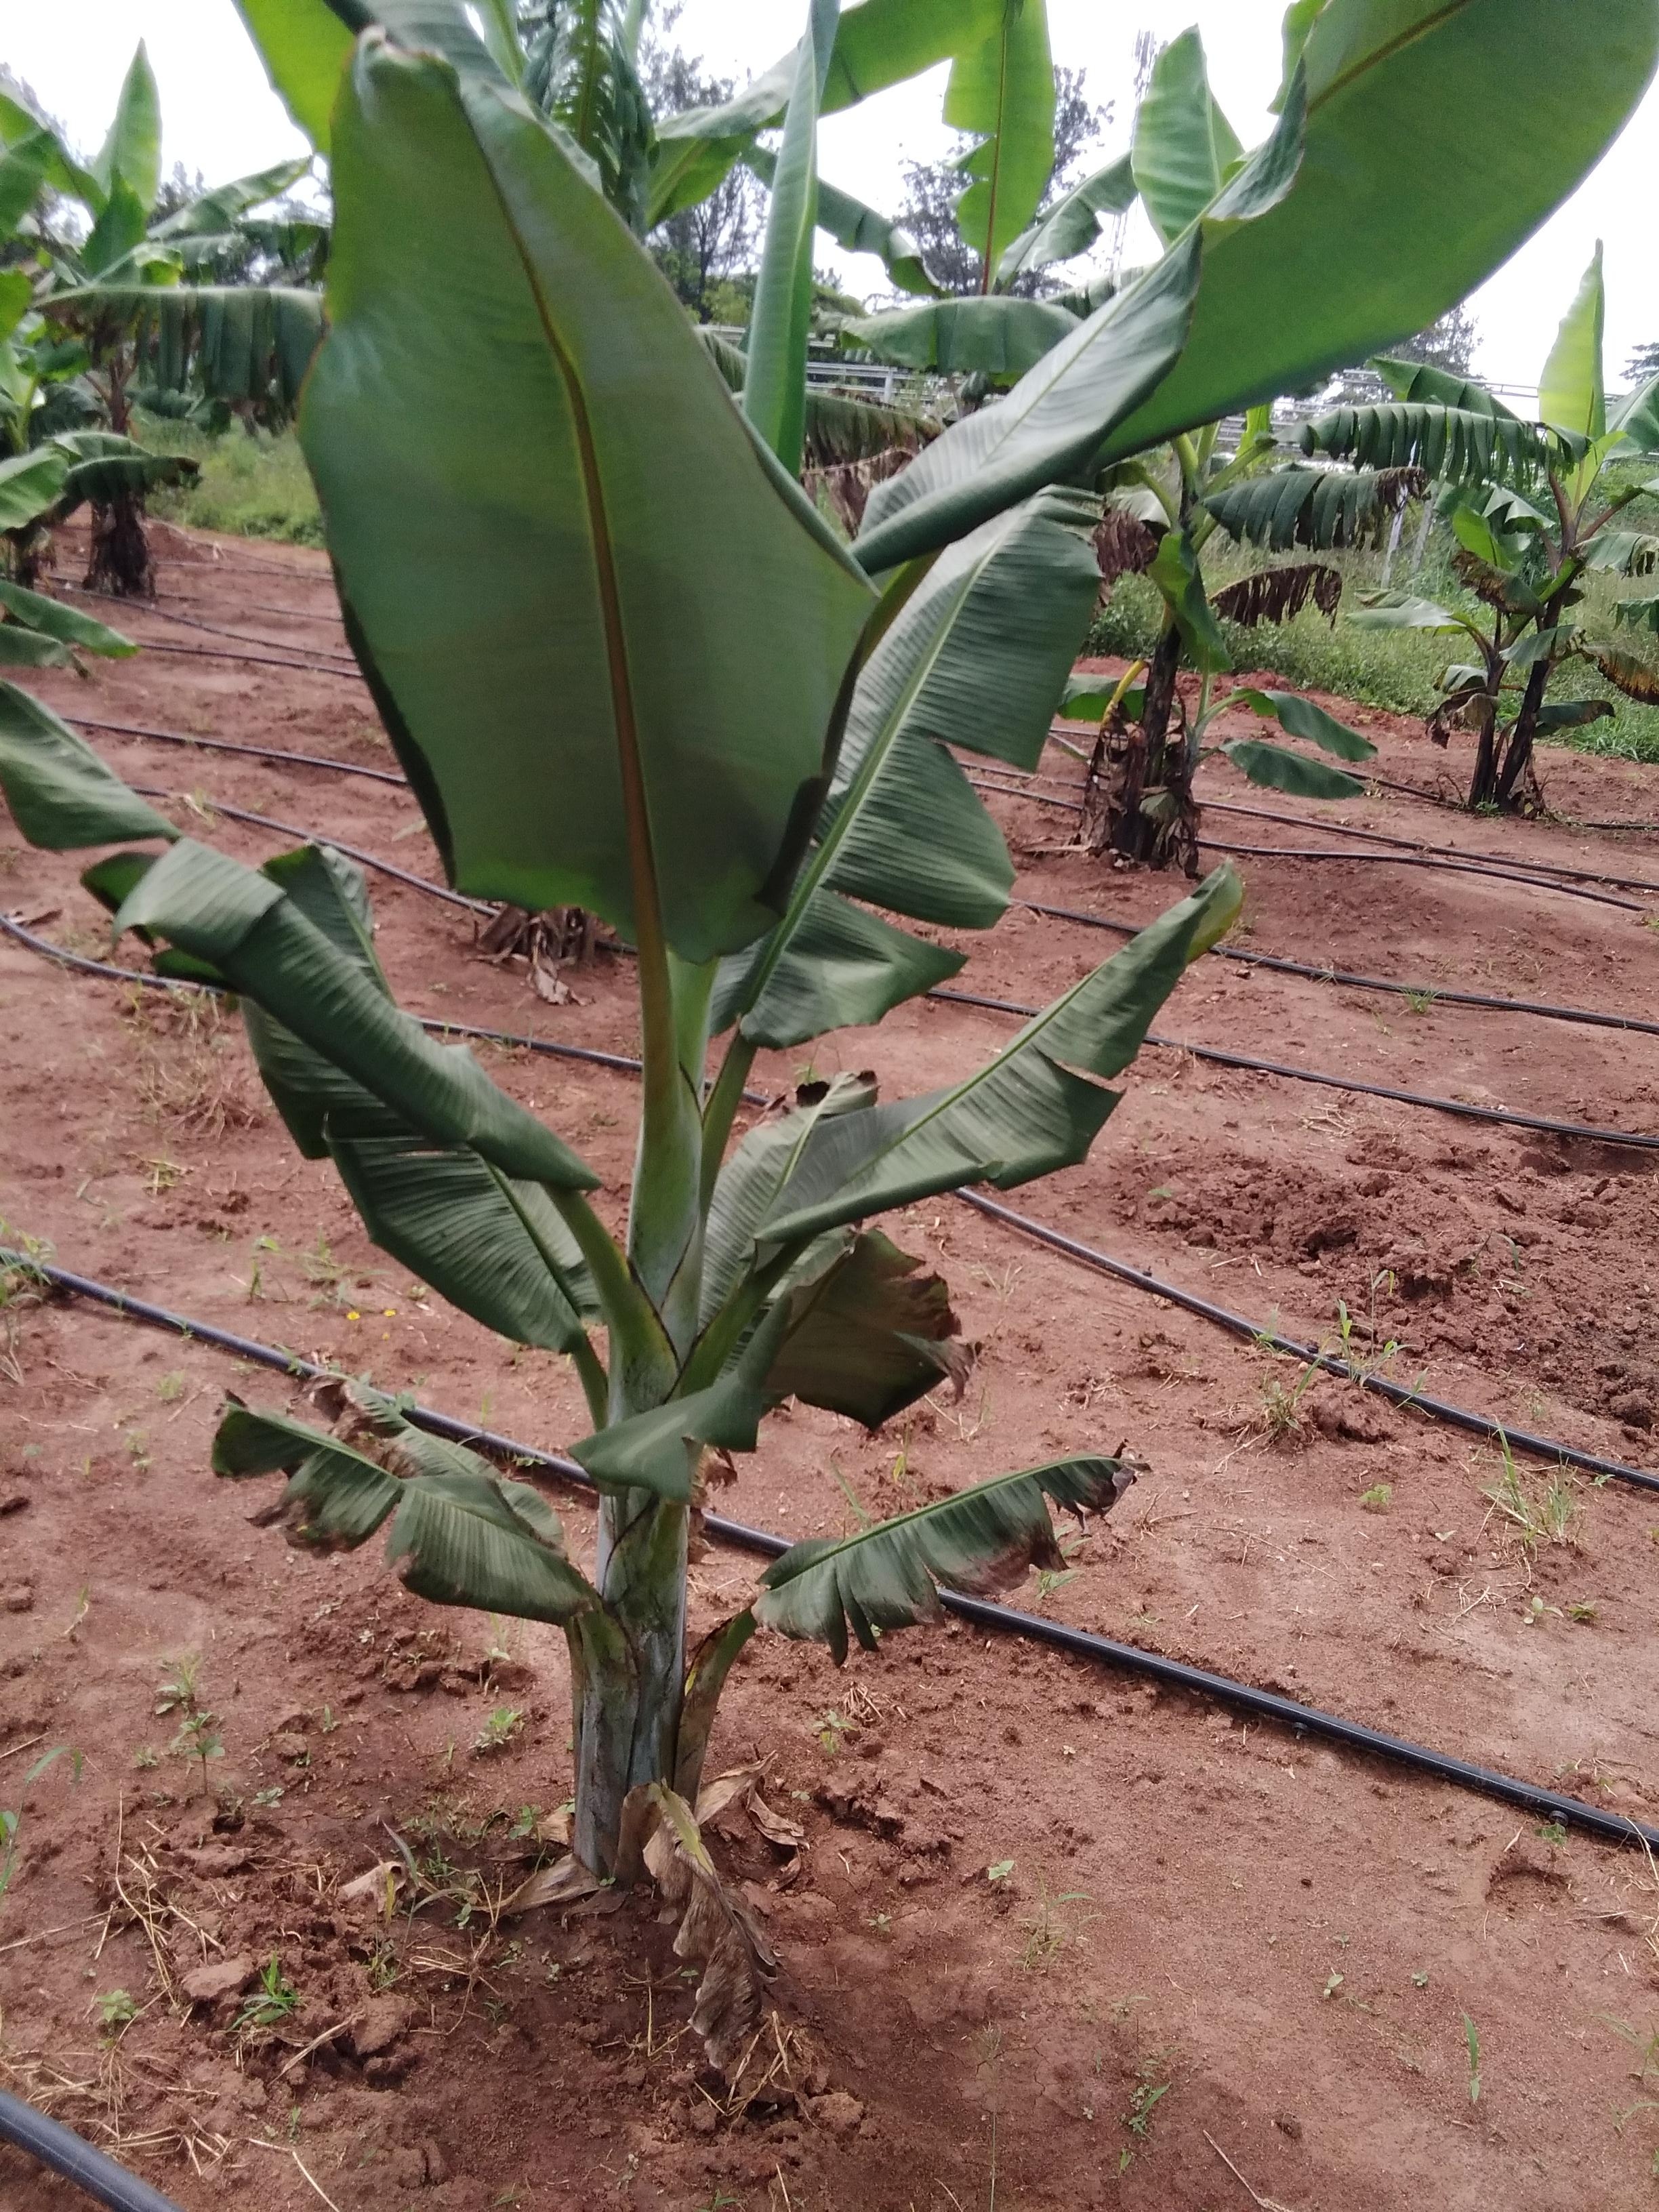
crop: banana
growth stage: vegetative
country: Uganda
